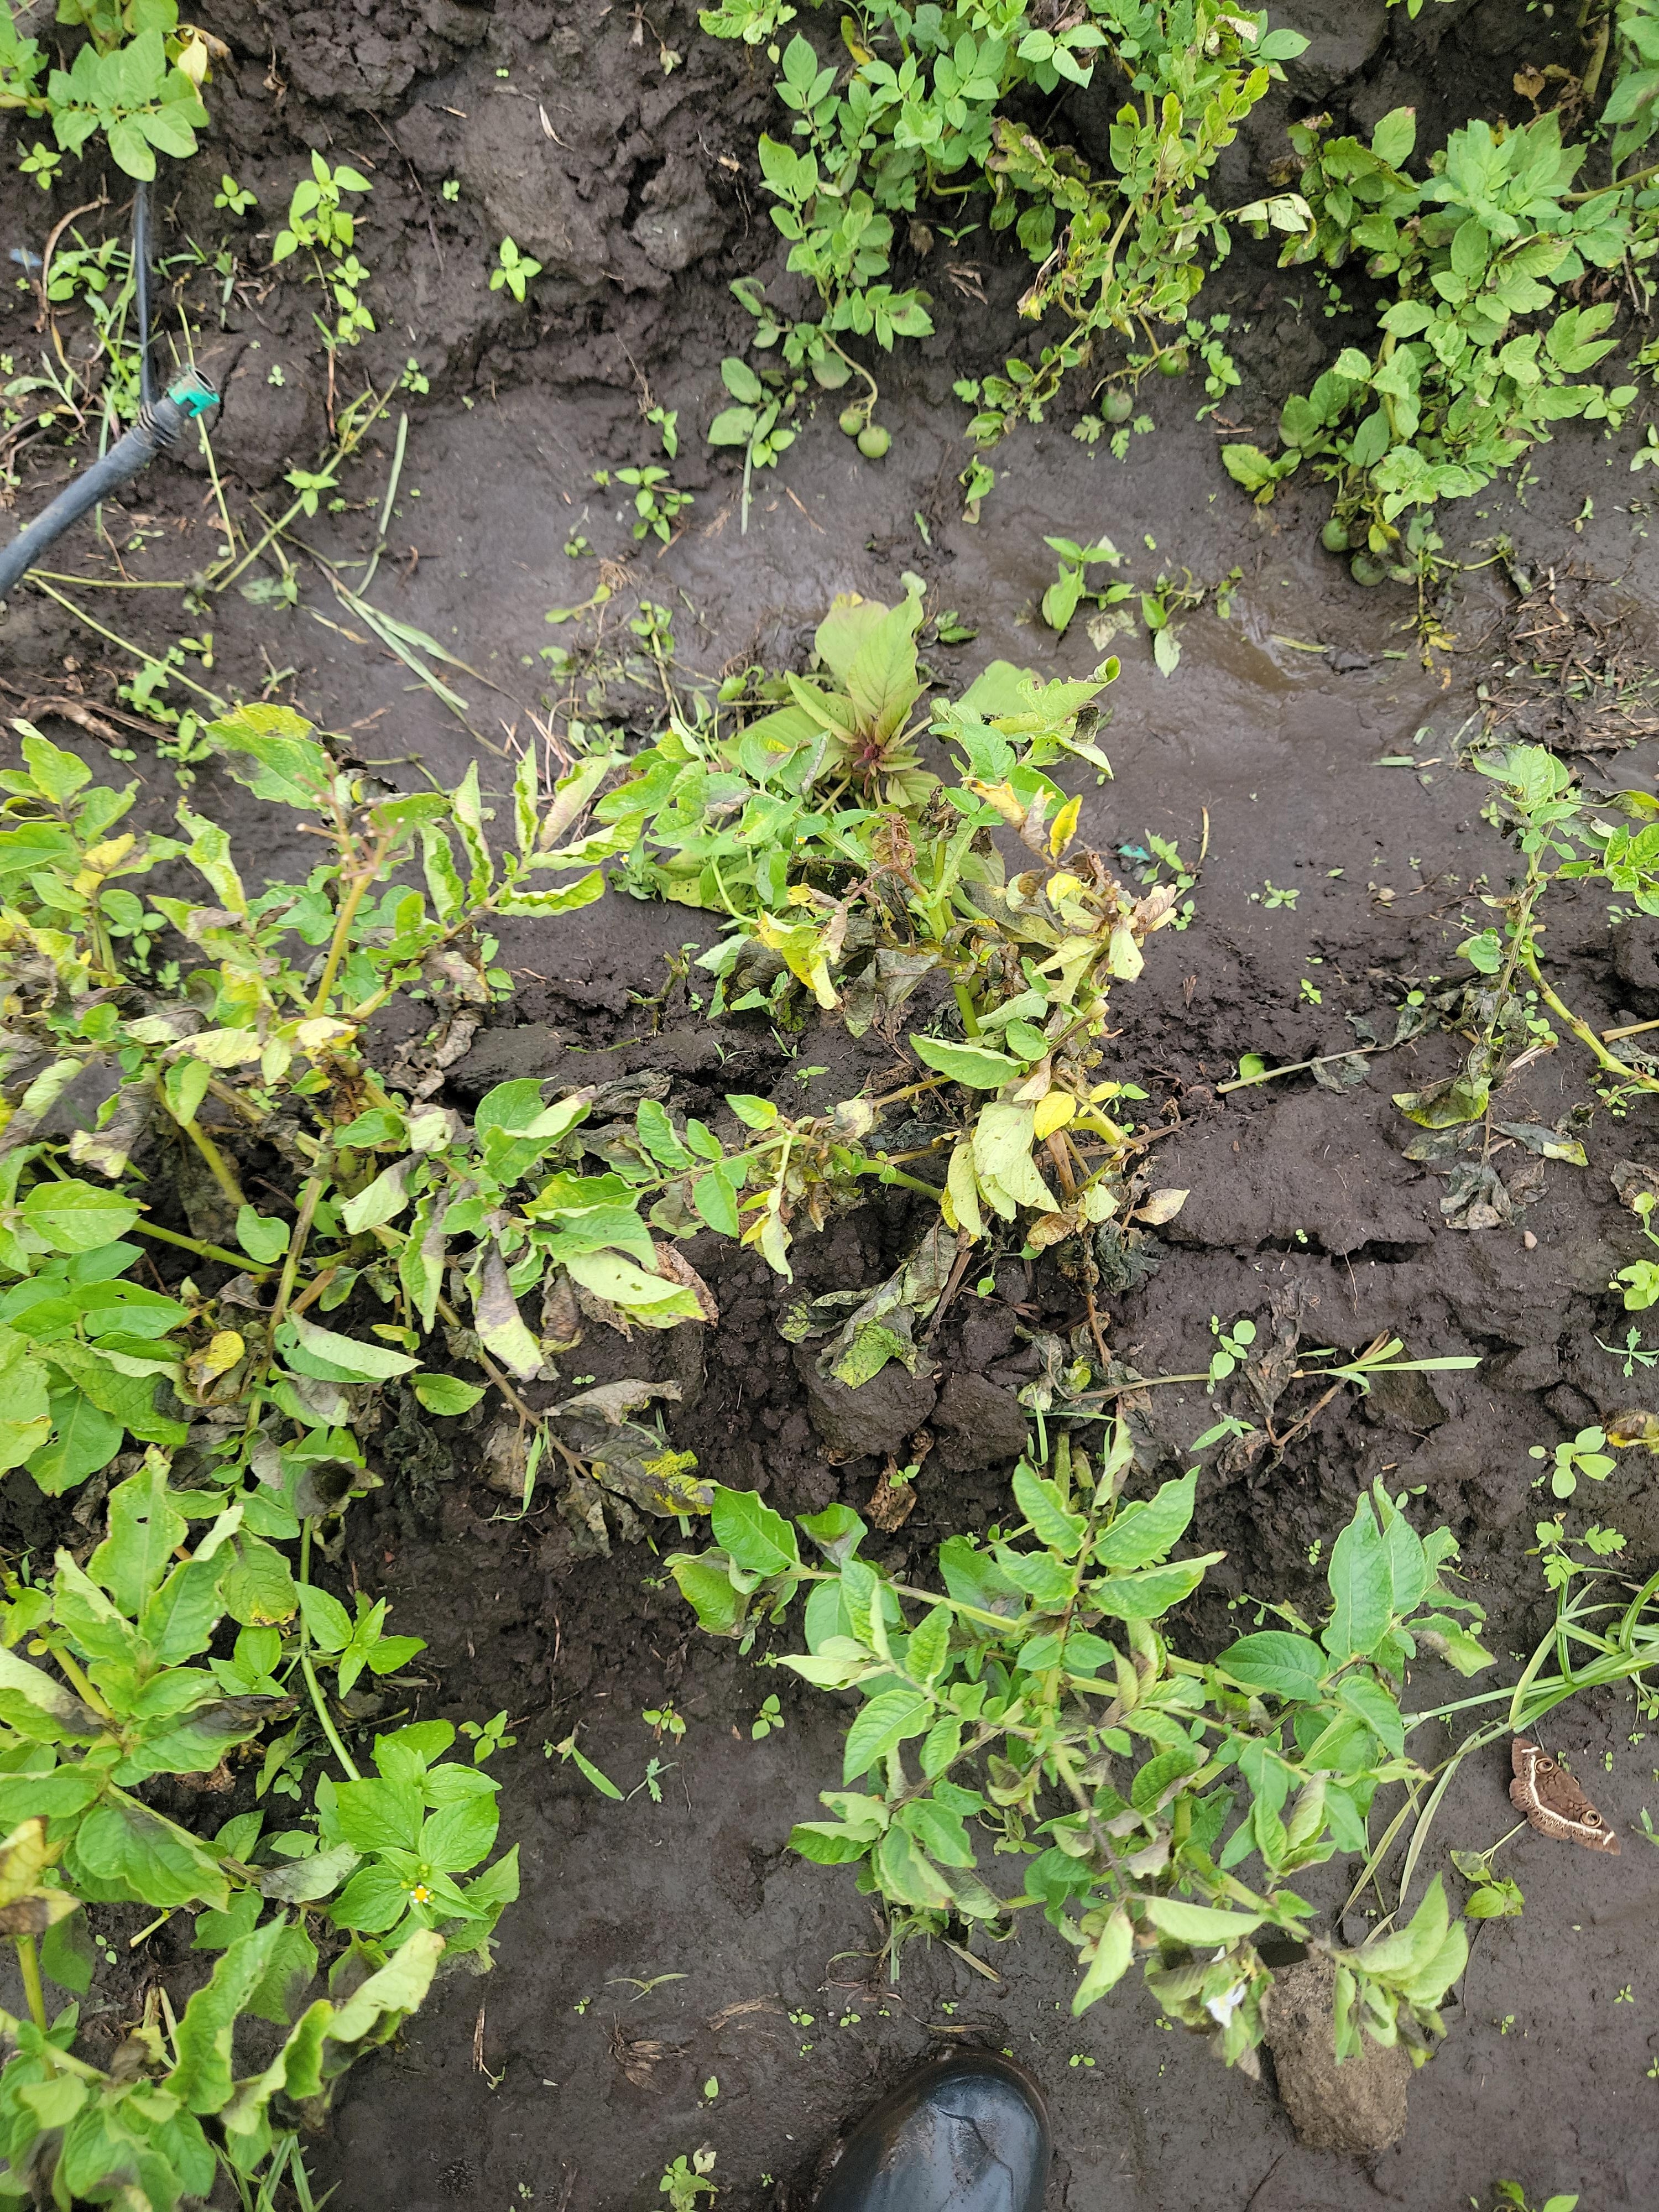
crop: potato
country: Tanzania
